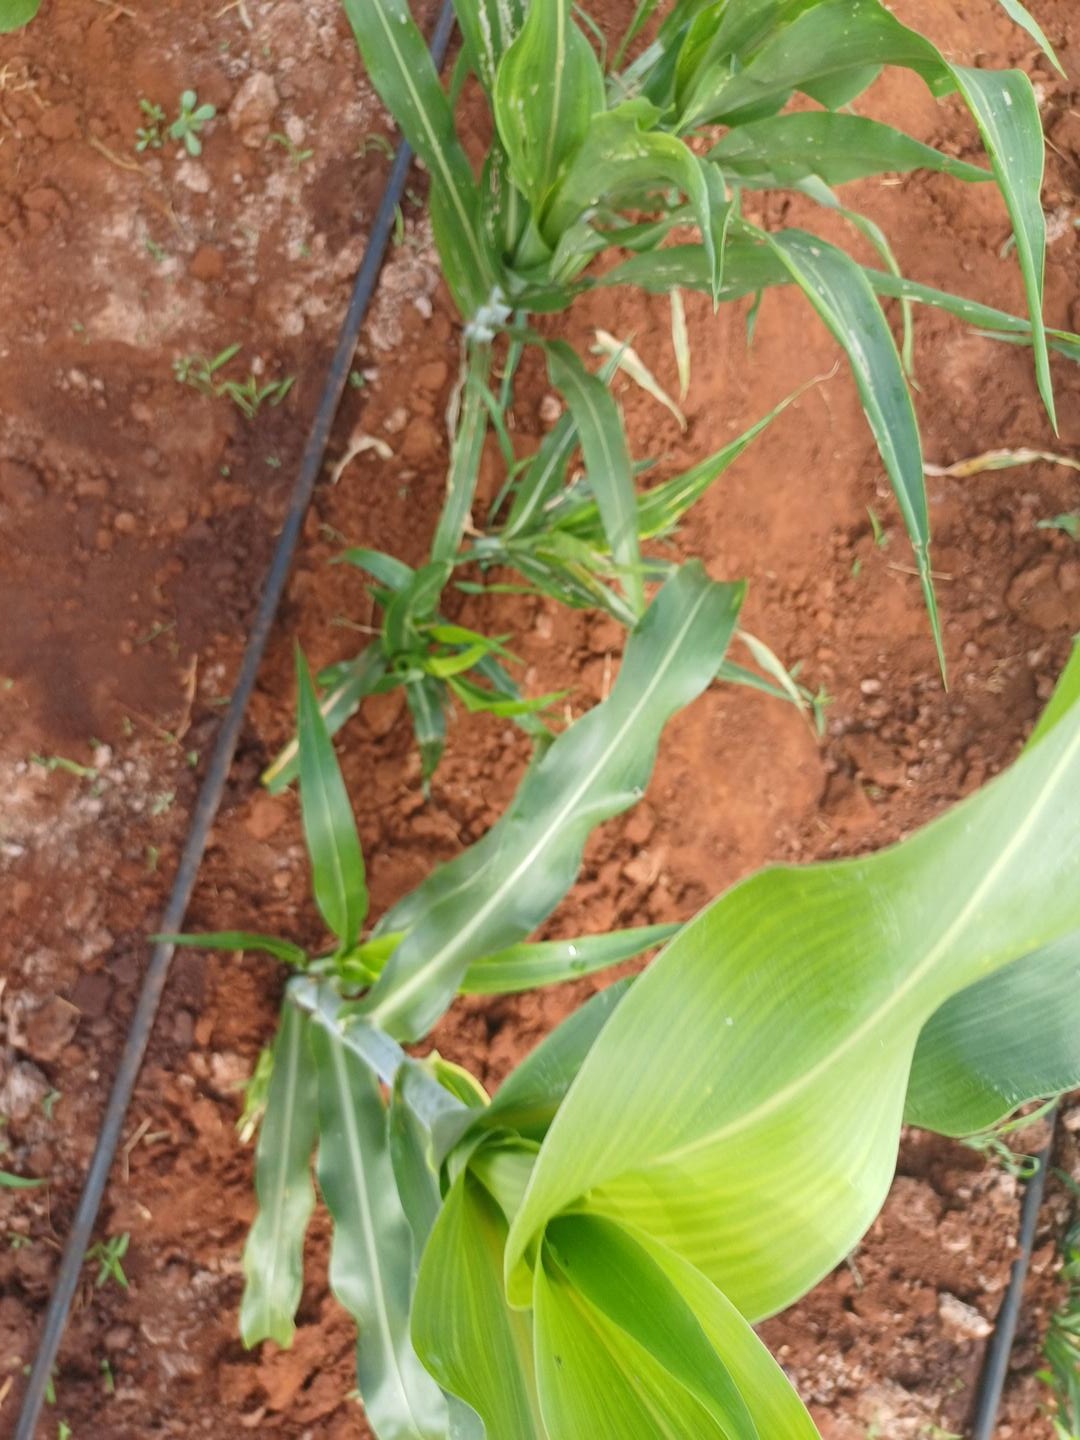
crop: sorghum
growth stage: elongation stem
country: Kenya
